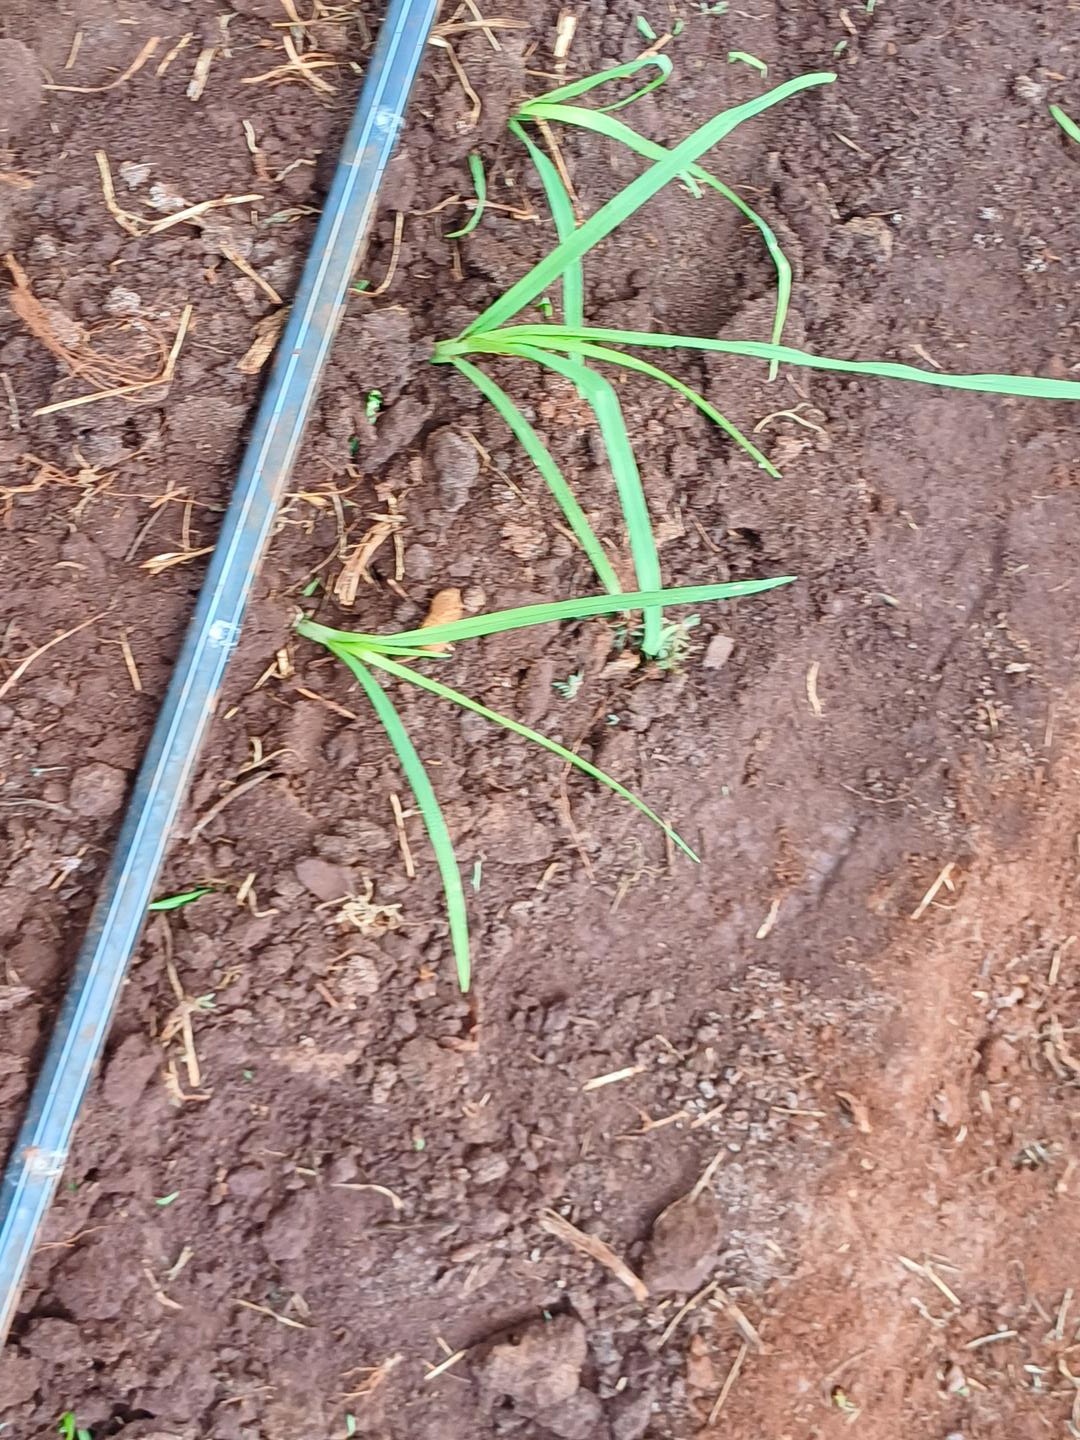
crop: finger millet
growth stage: vegetative
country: Kenya
